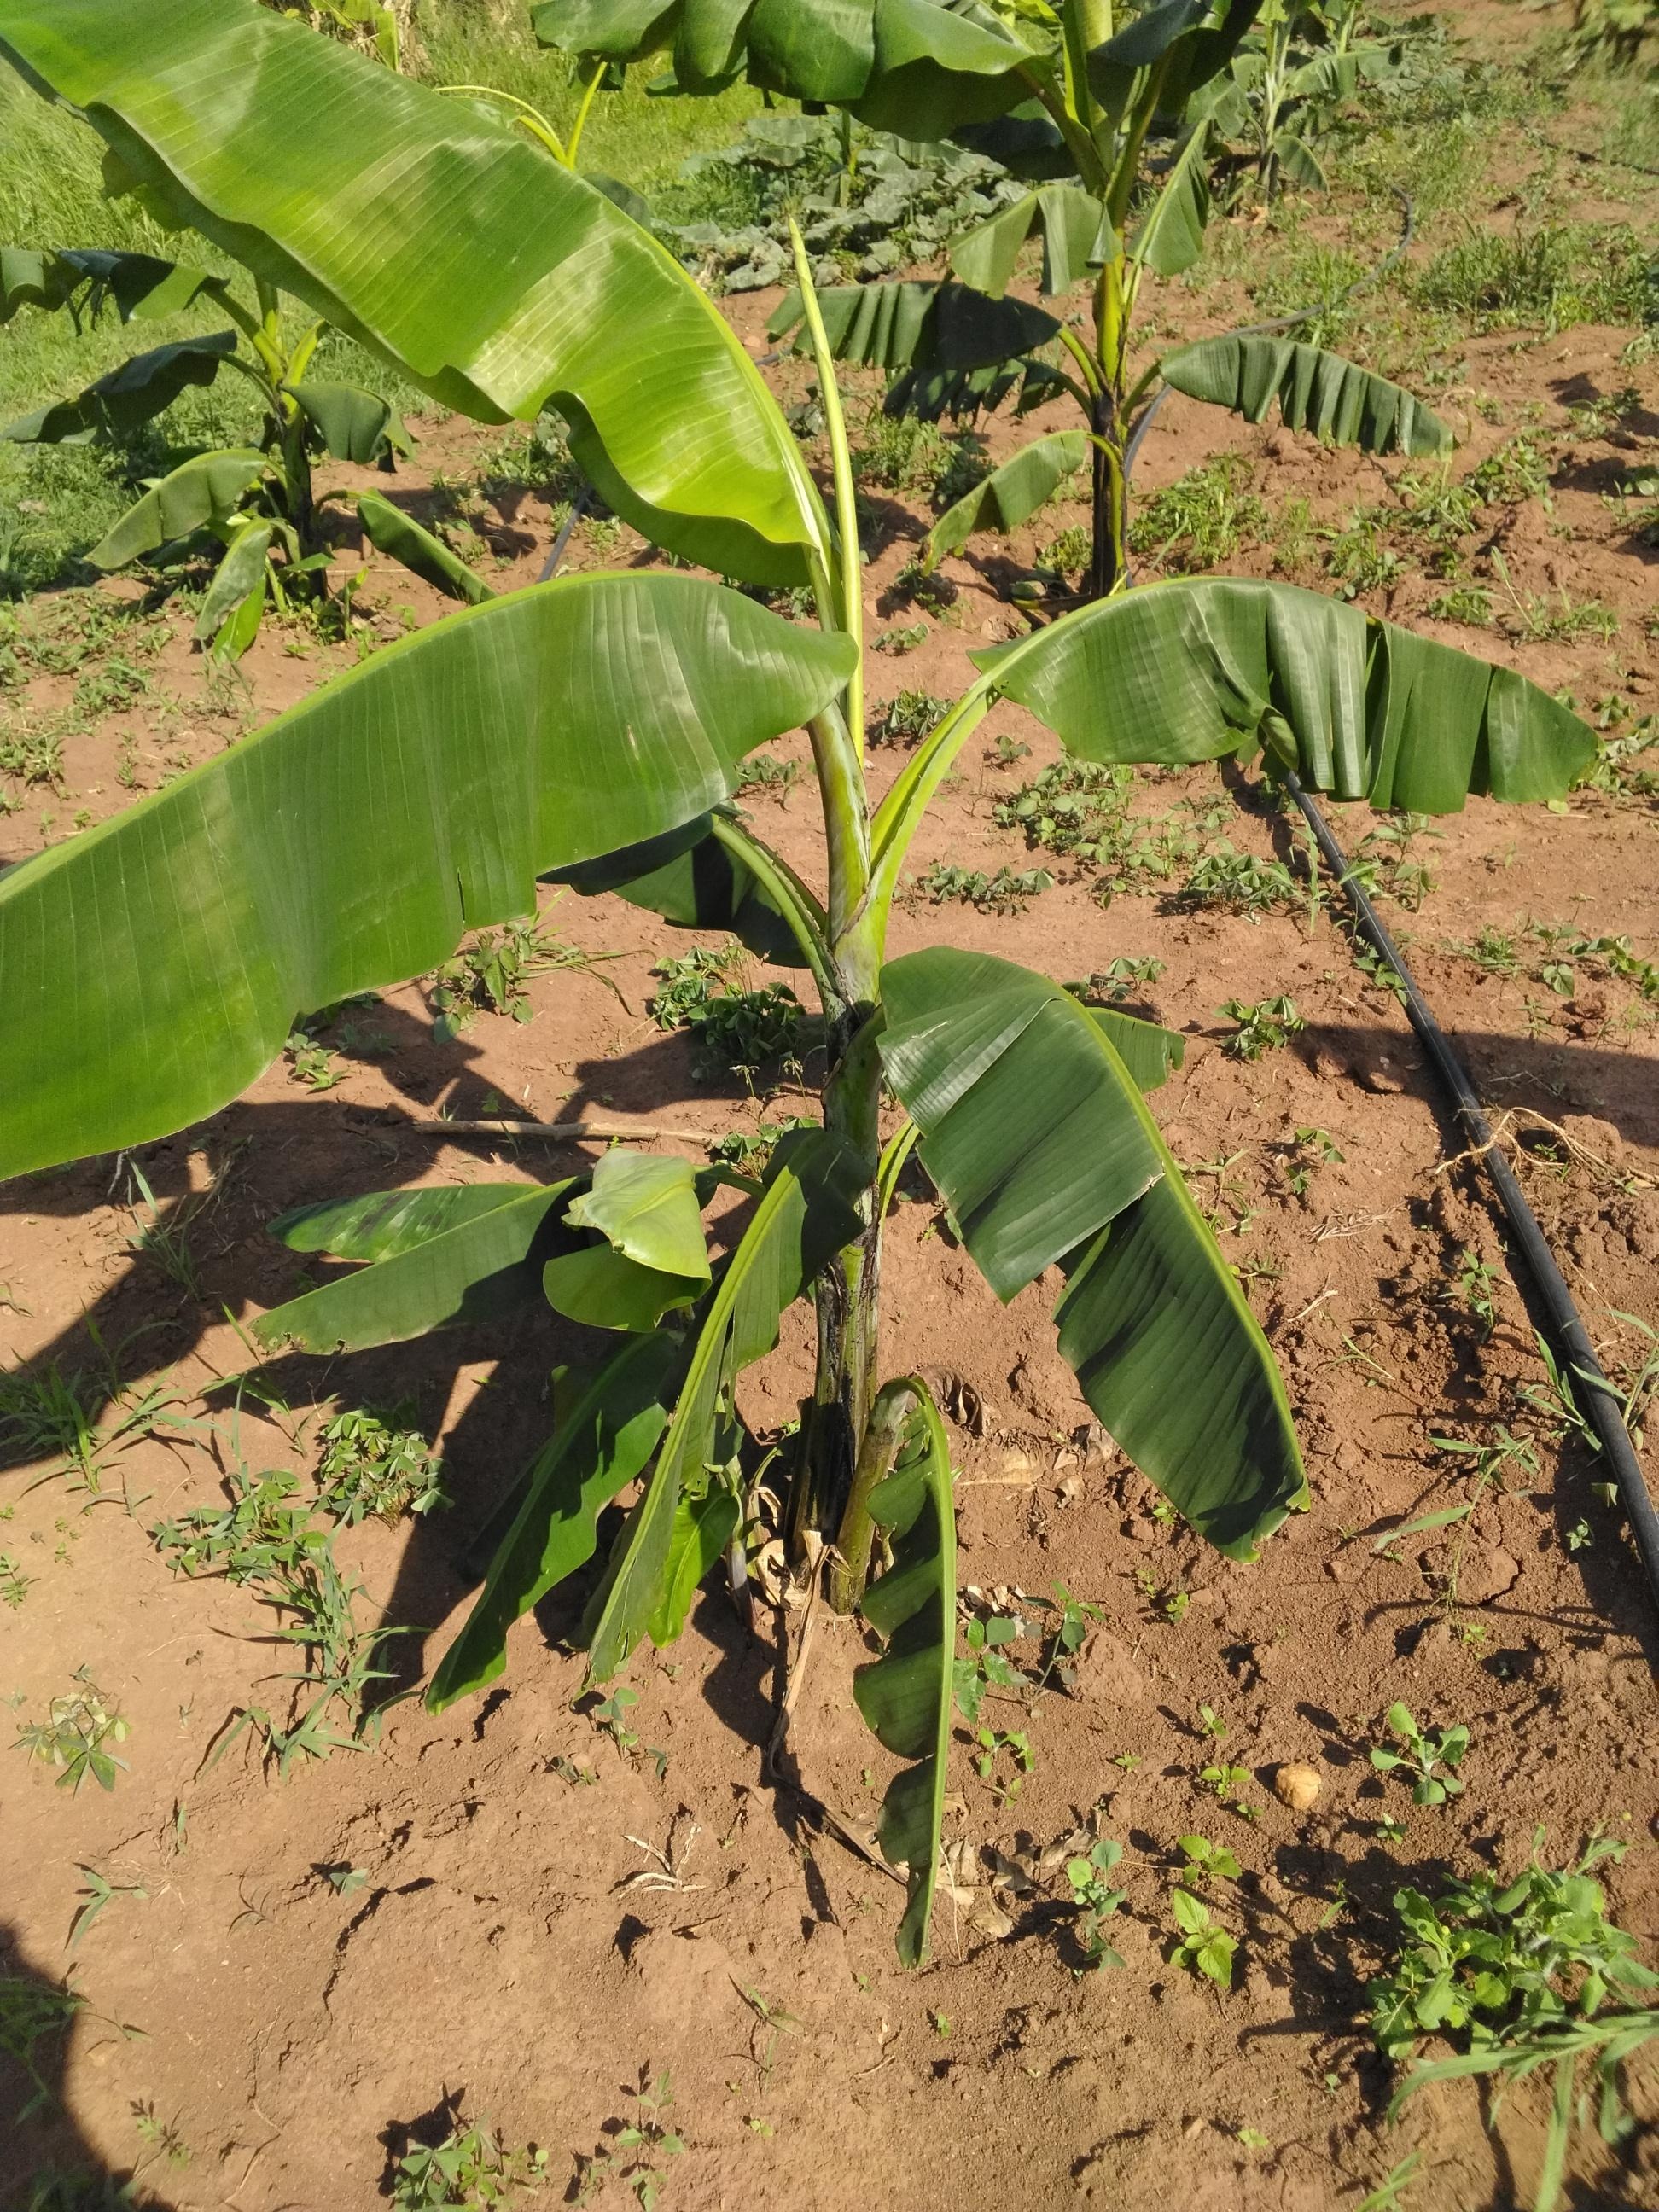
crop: banana
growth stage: vegetative
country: Uganda
